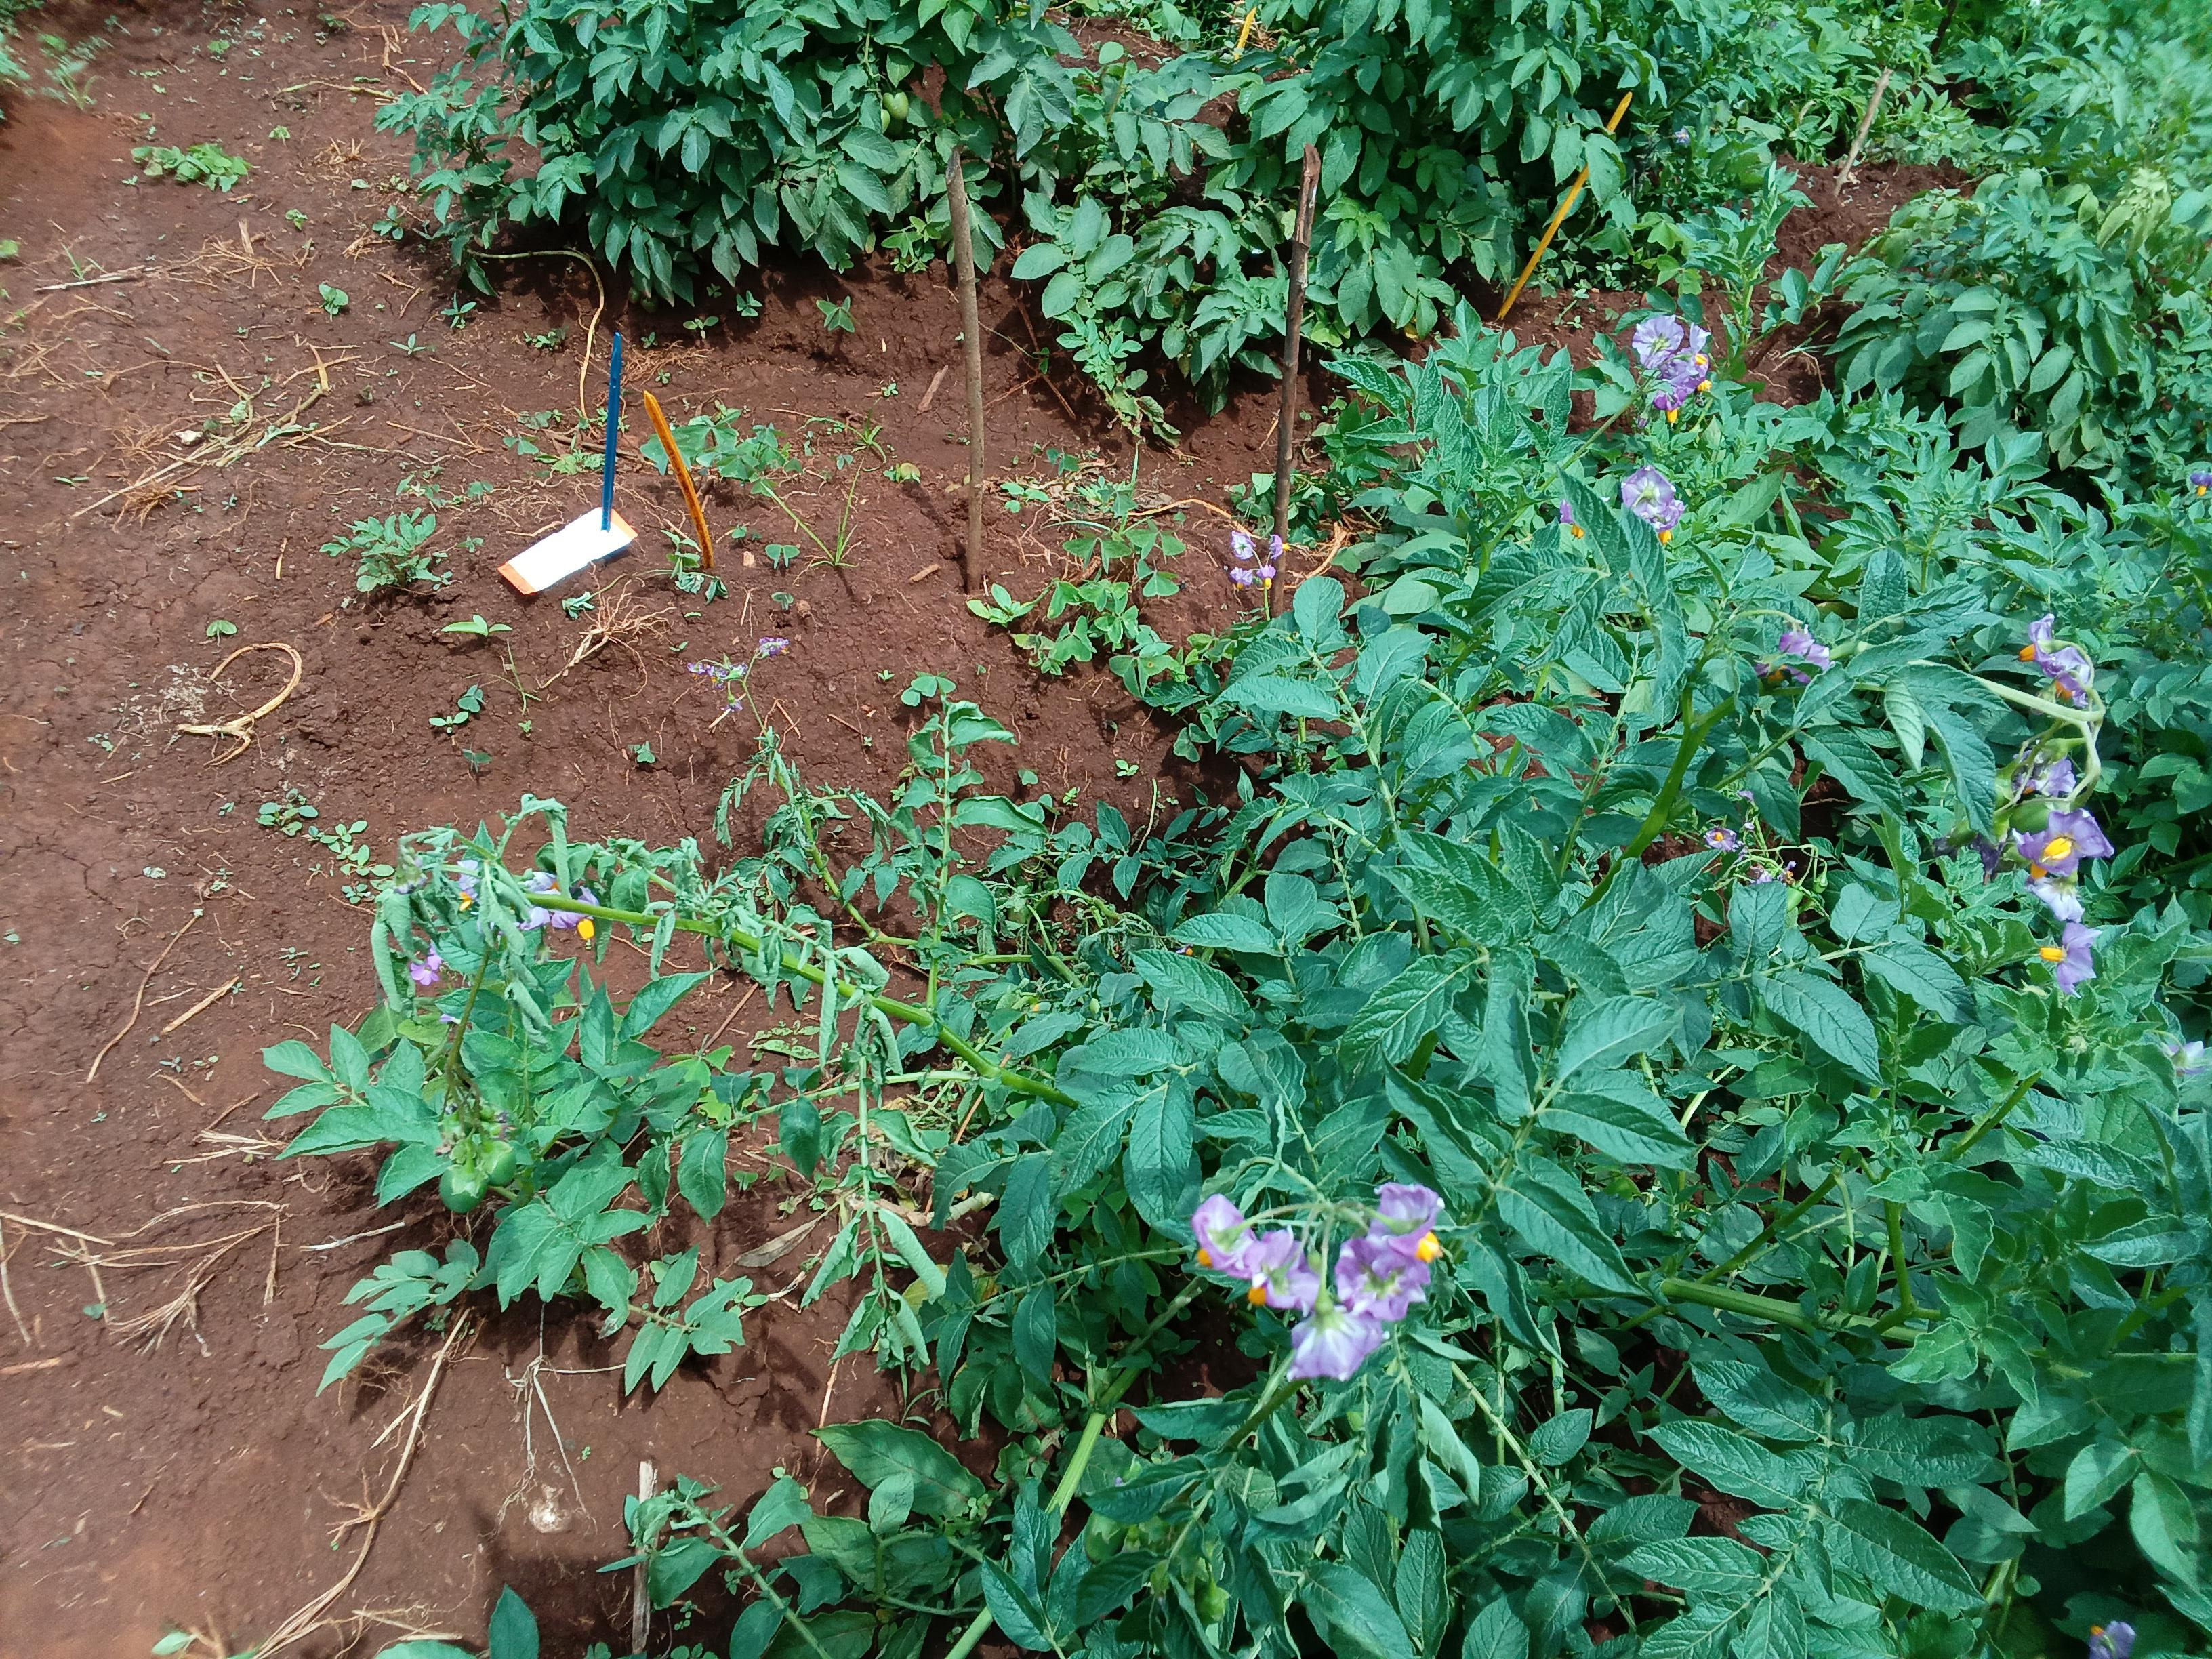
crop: potato
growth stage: flowering
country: Kenya
